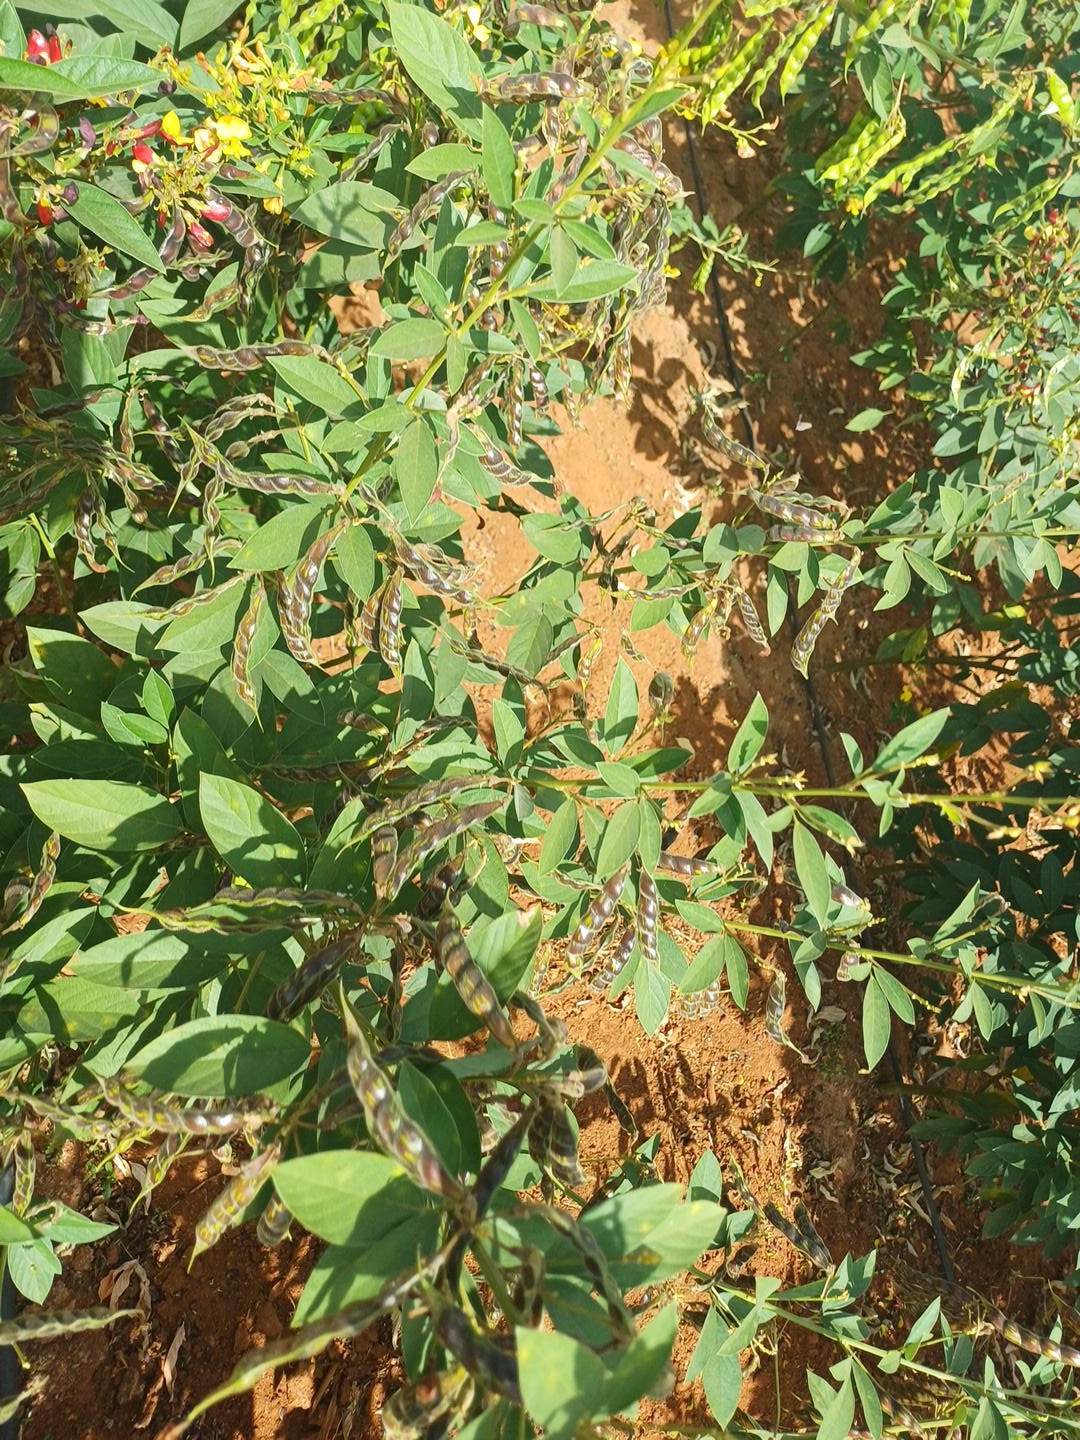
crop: pigeonpea
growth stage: development pod
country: Kenya
